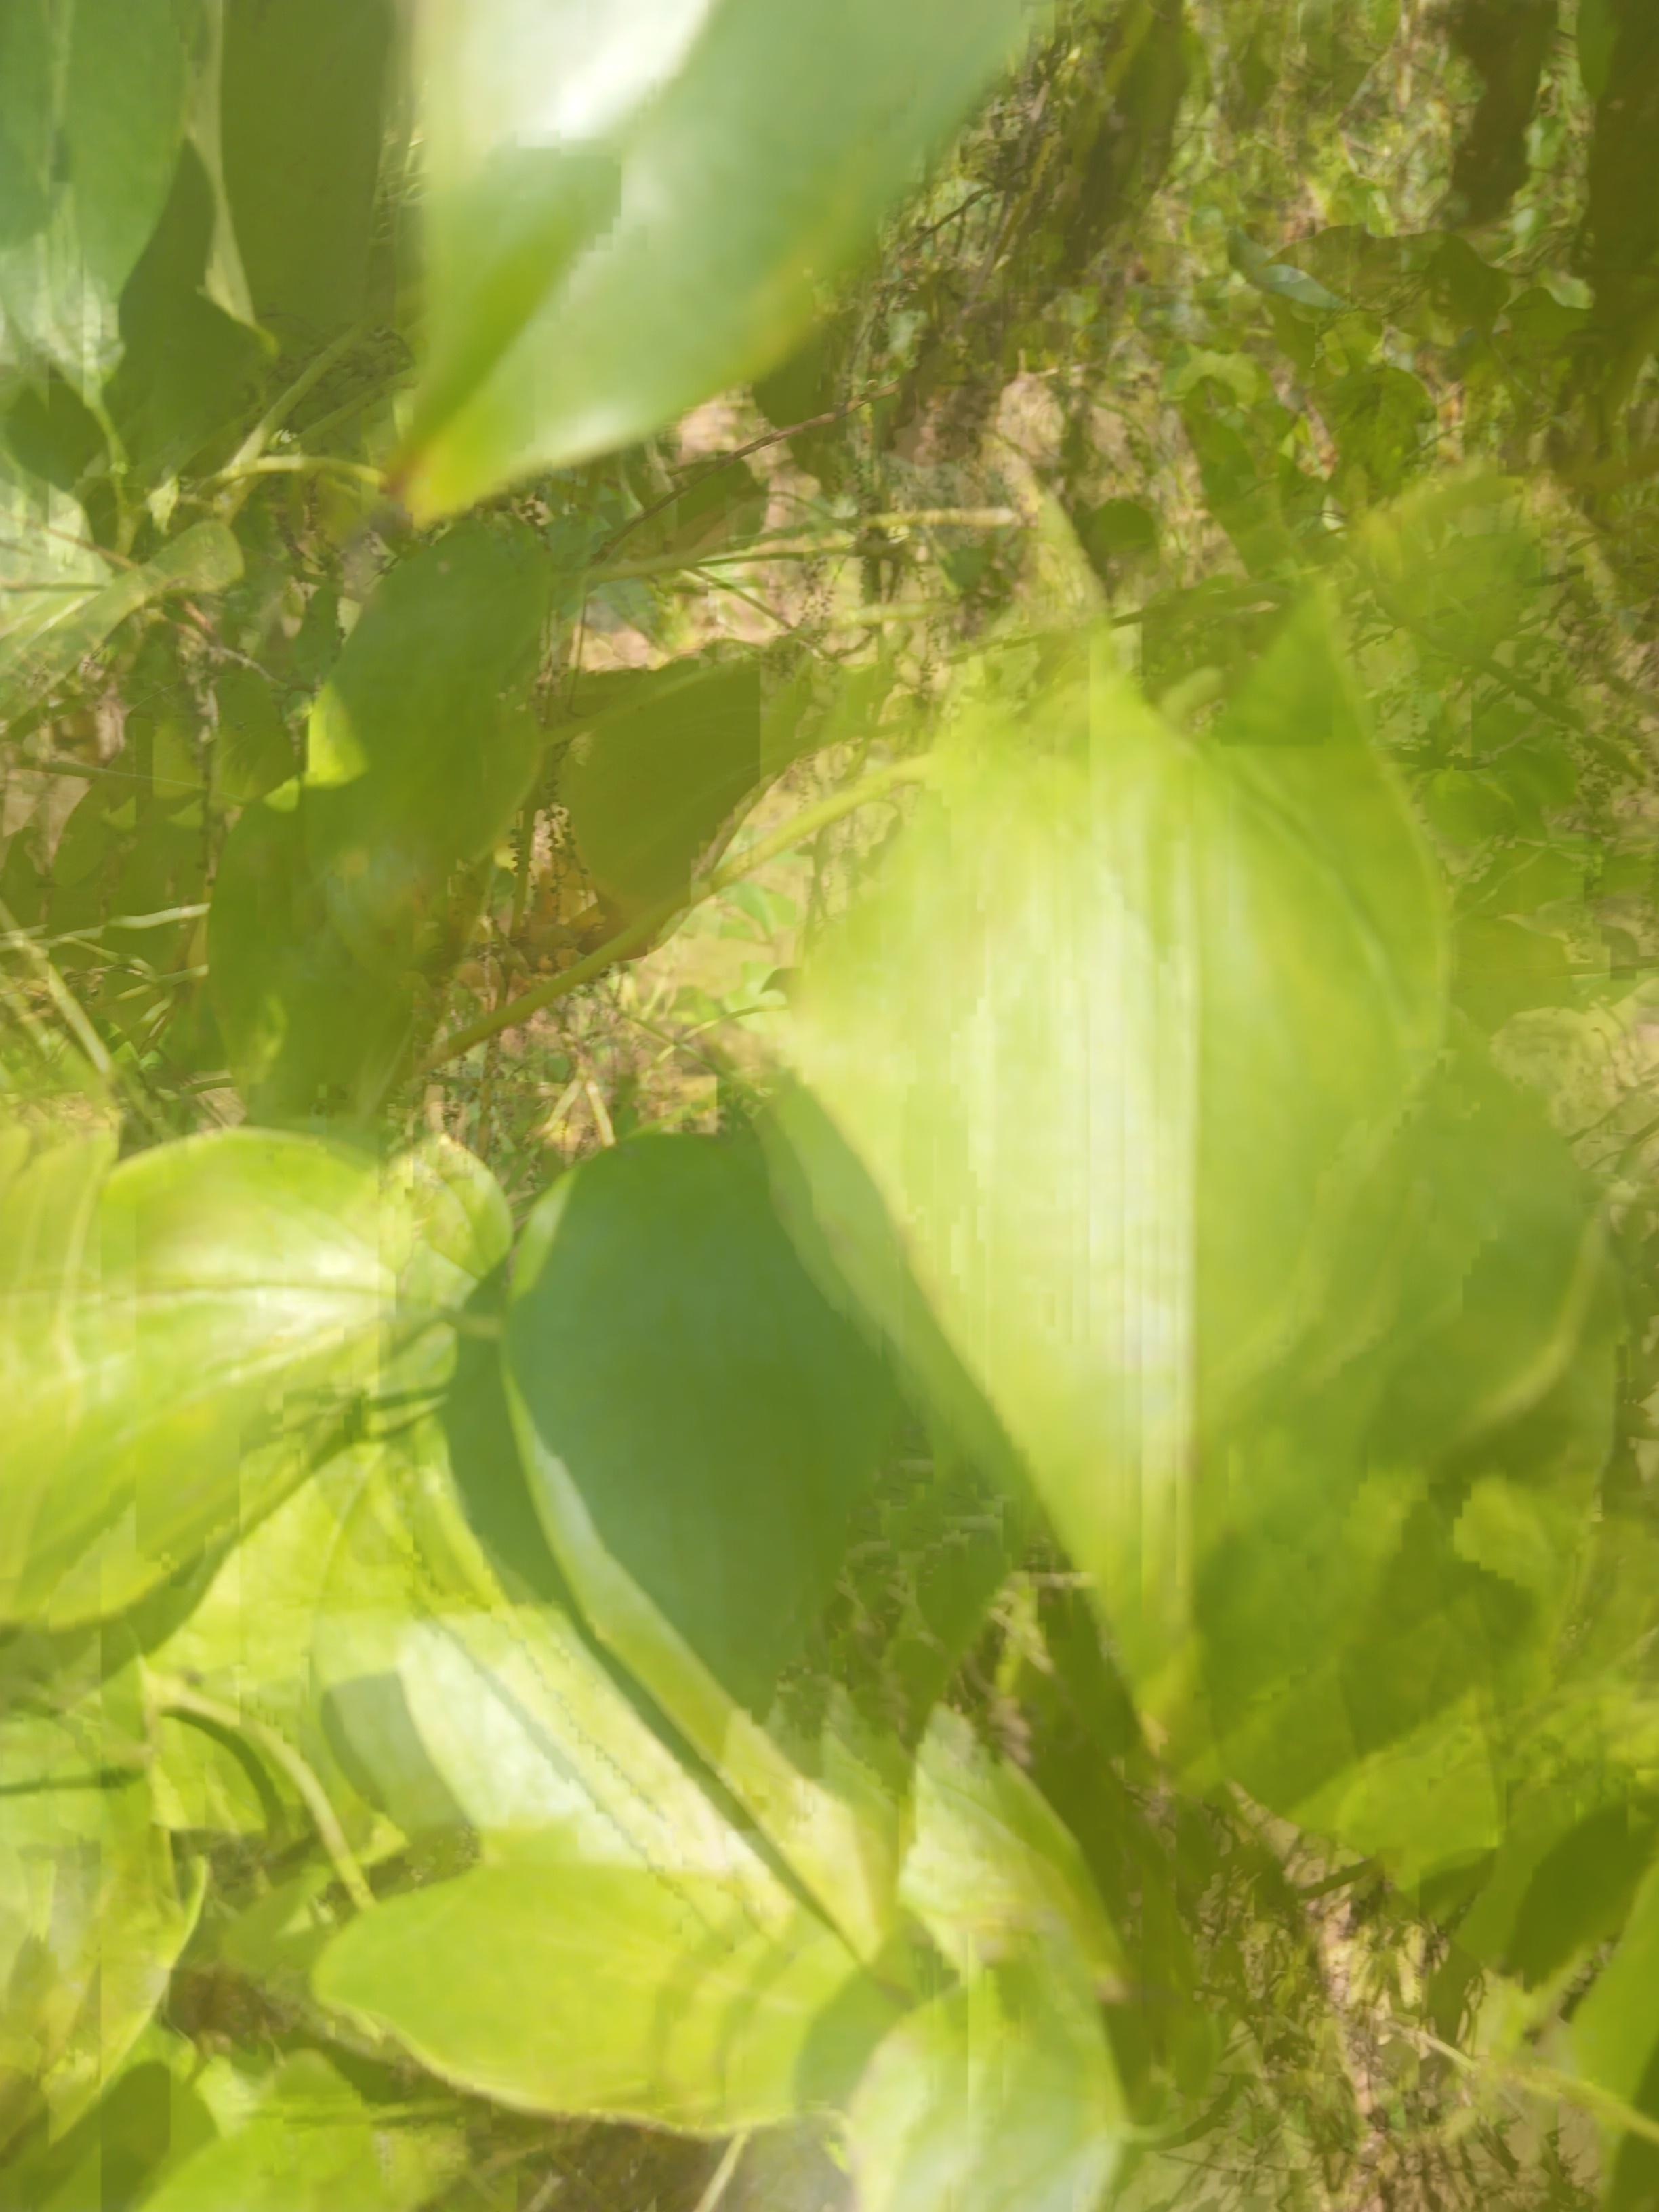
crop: yam
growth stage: maturity
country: Nigeria
